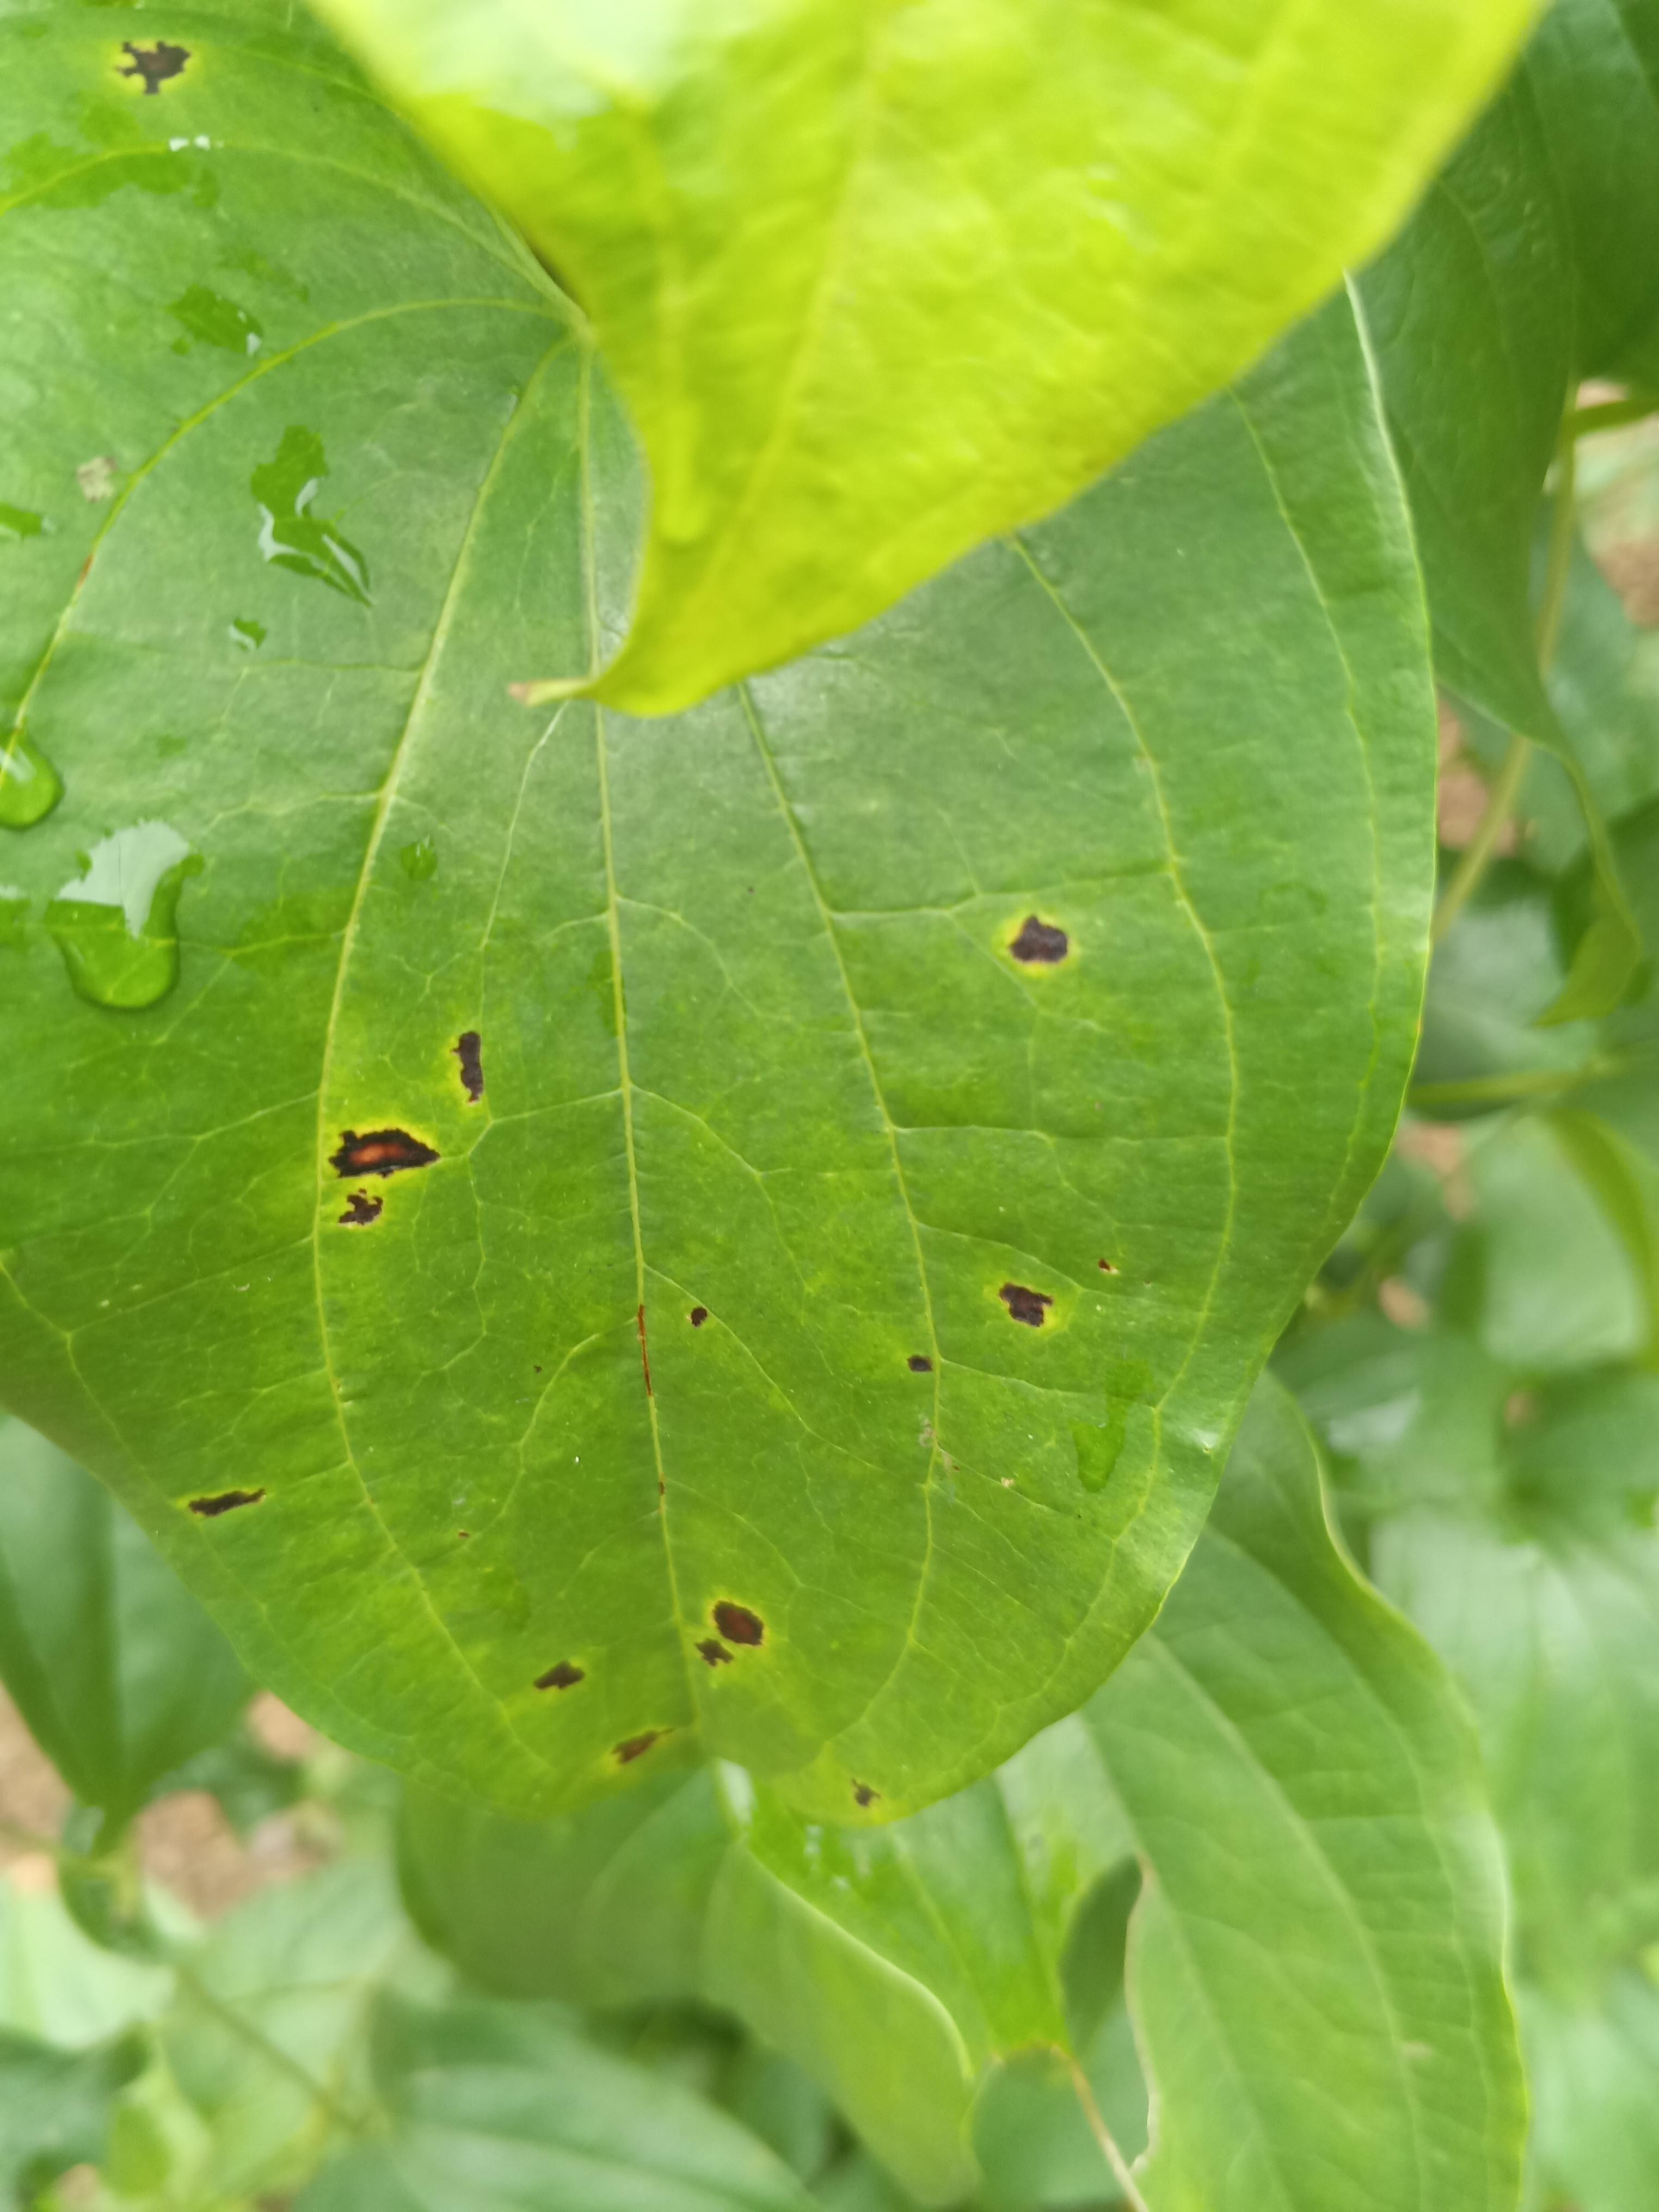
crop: yam
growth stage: vegetative
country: Nigeria
